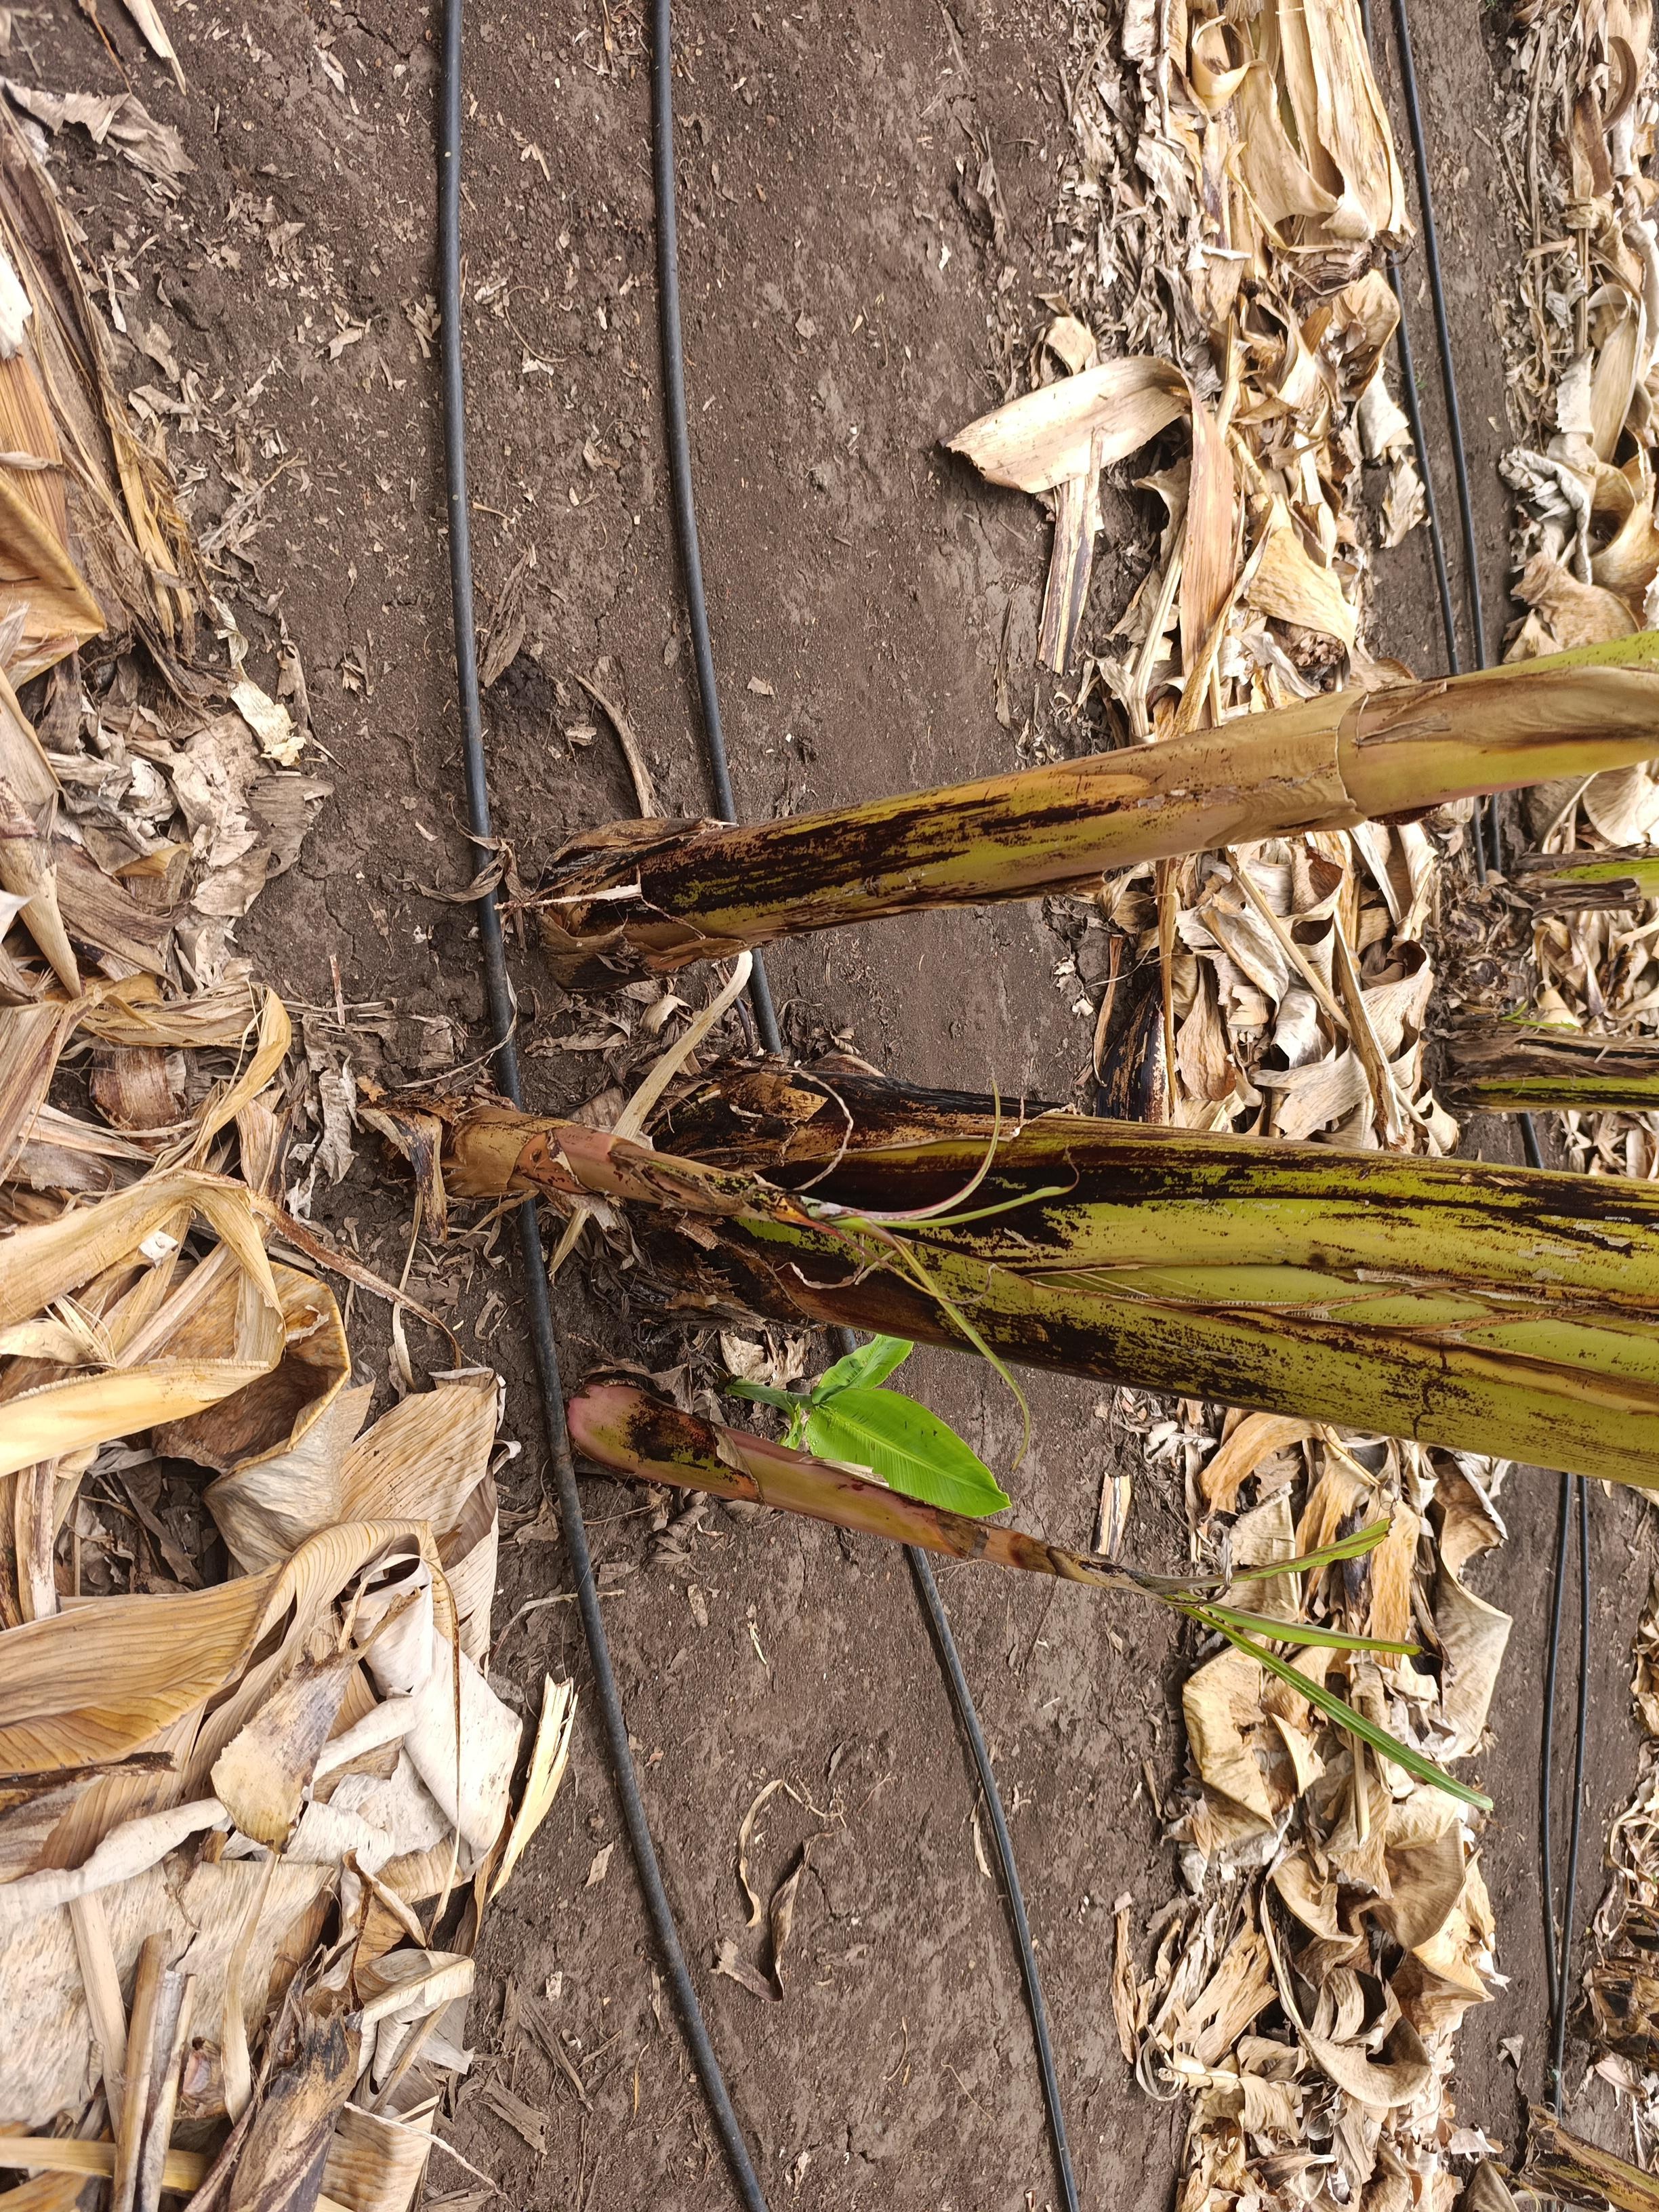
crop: banana
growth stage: emergence sucker
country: Tanzania
